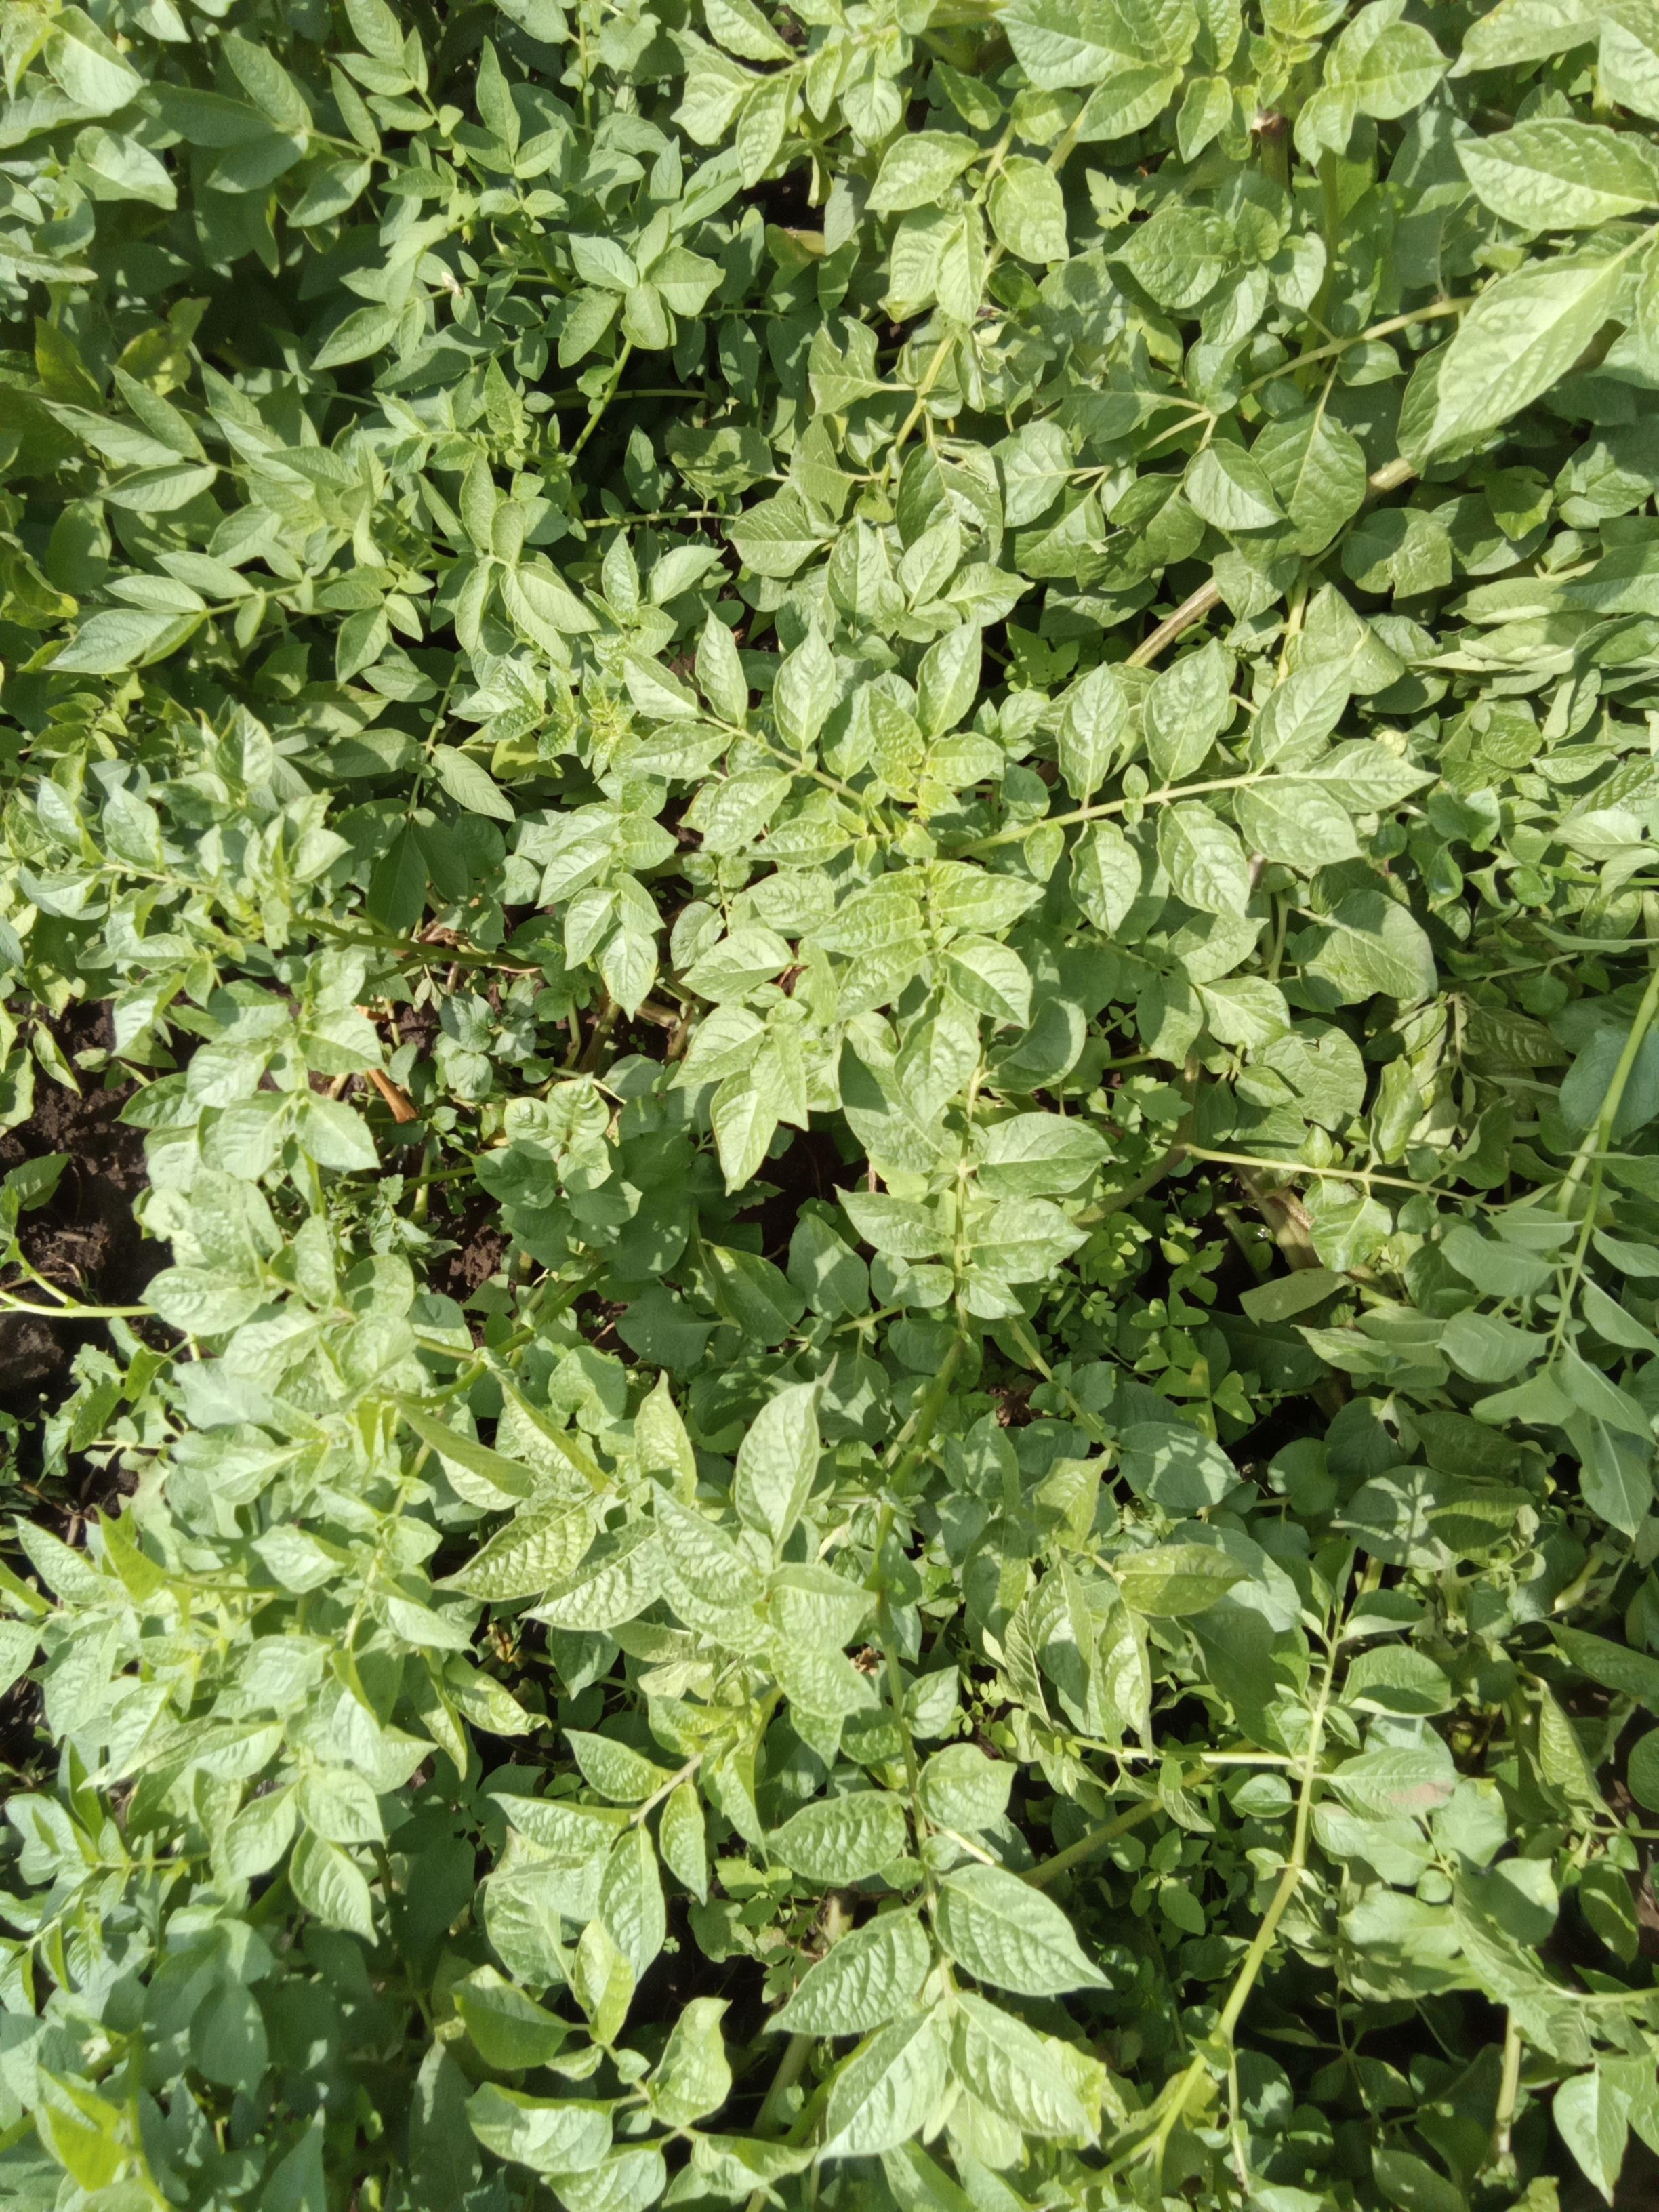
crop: potato
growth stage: vegetative
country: Kenya
